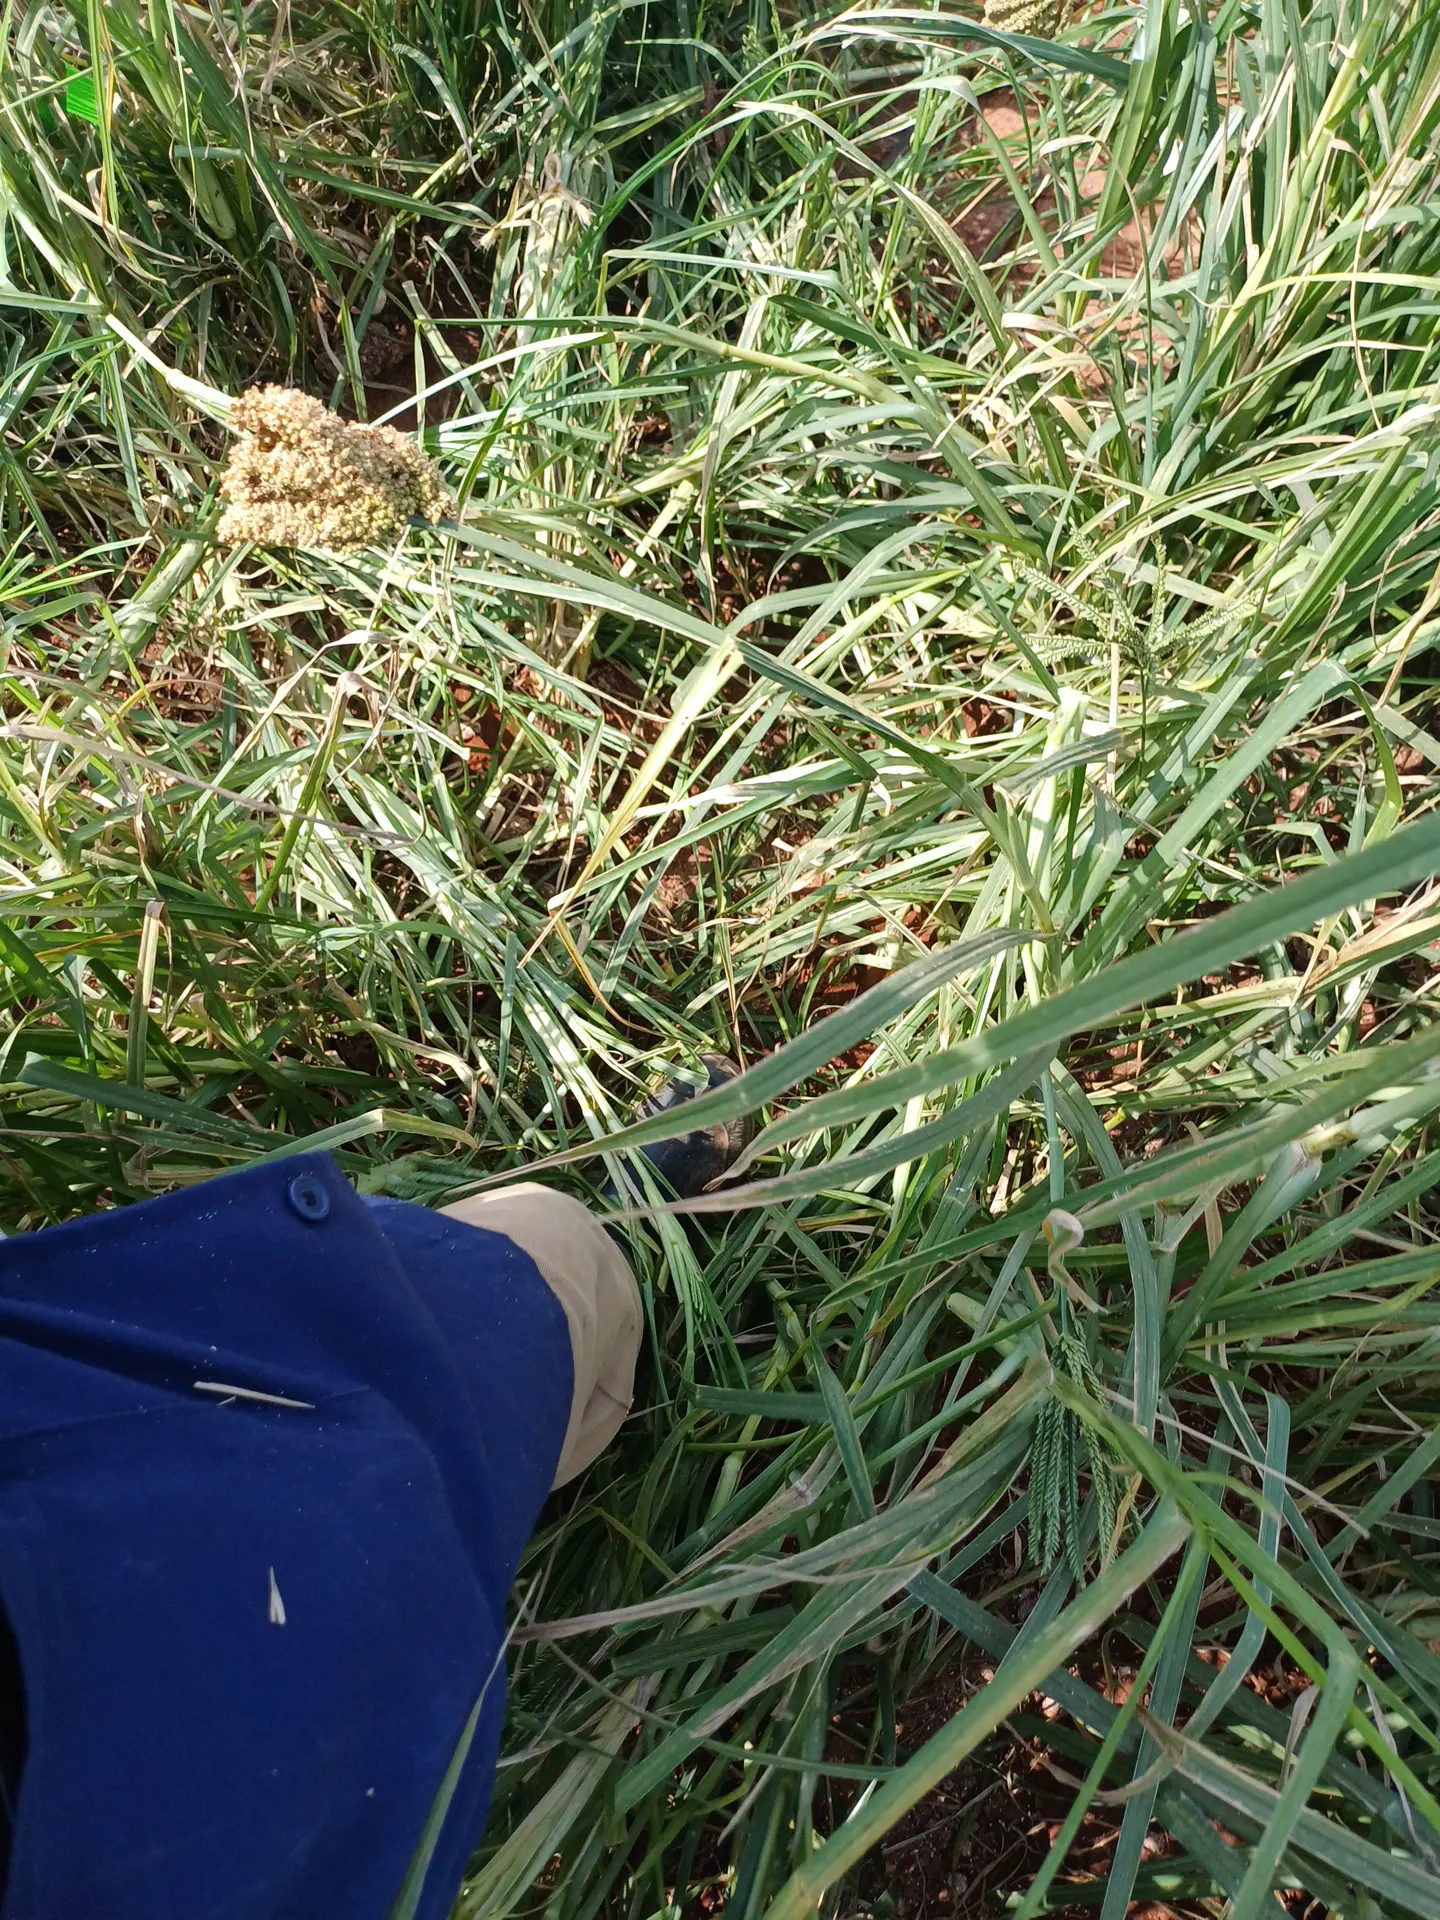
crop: finger millet
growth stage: filling grain
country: Kenya
